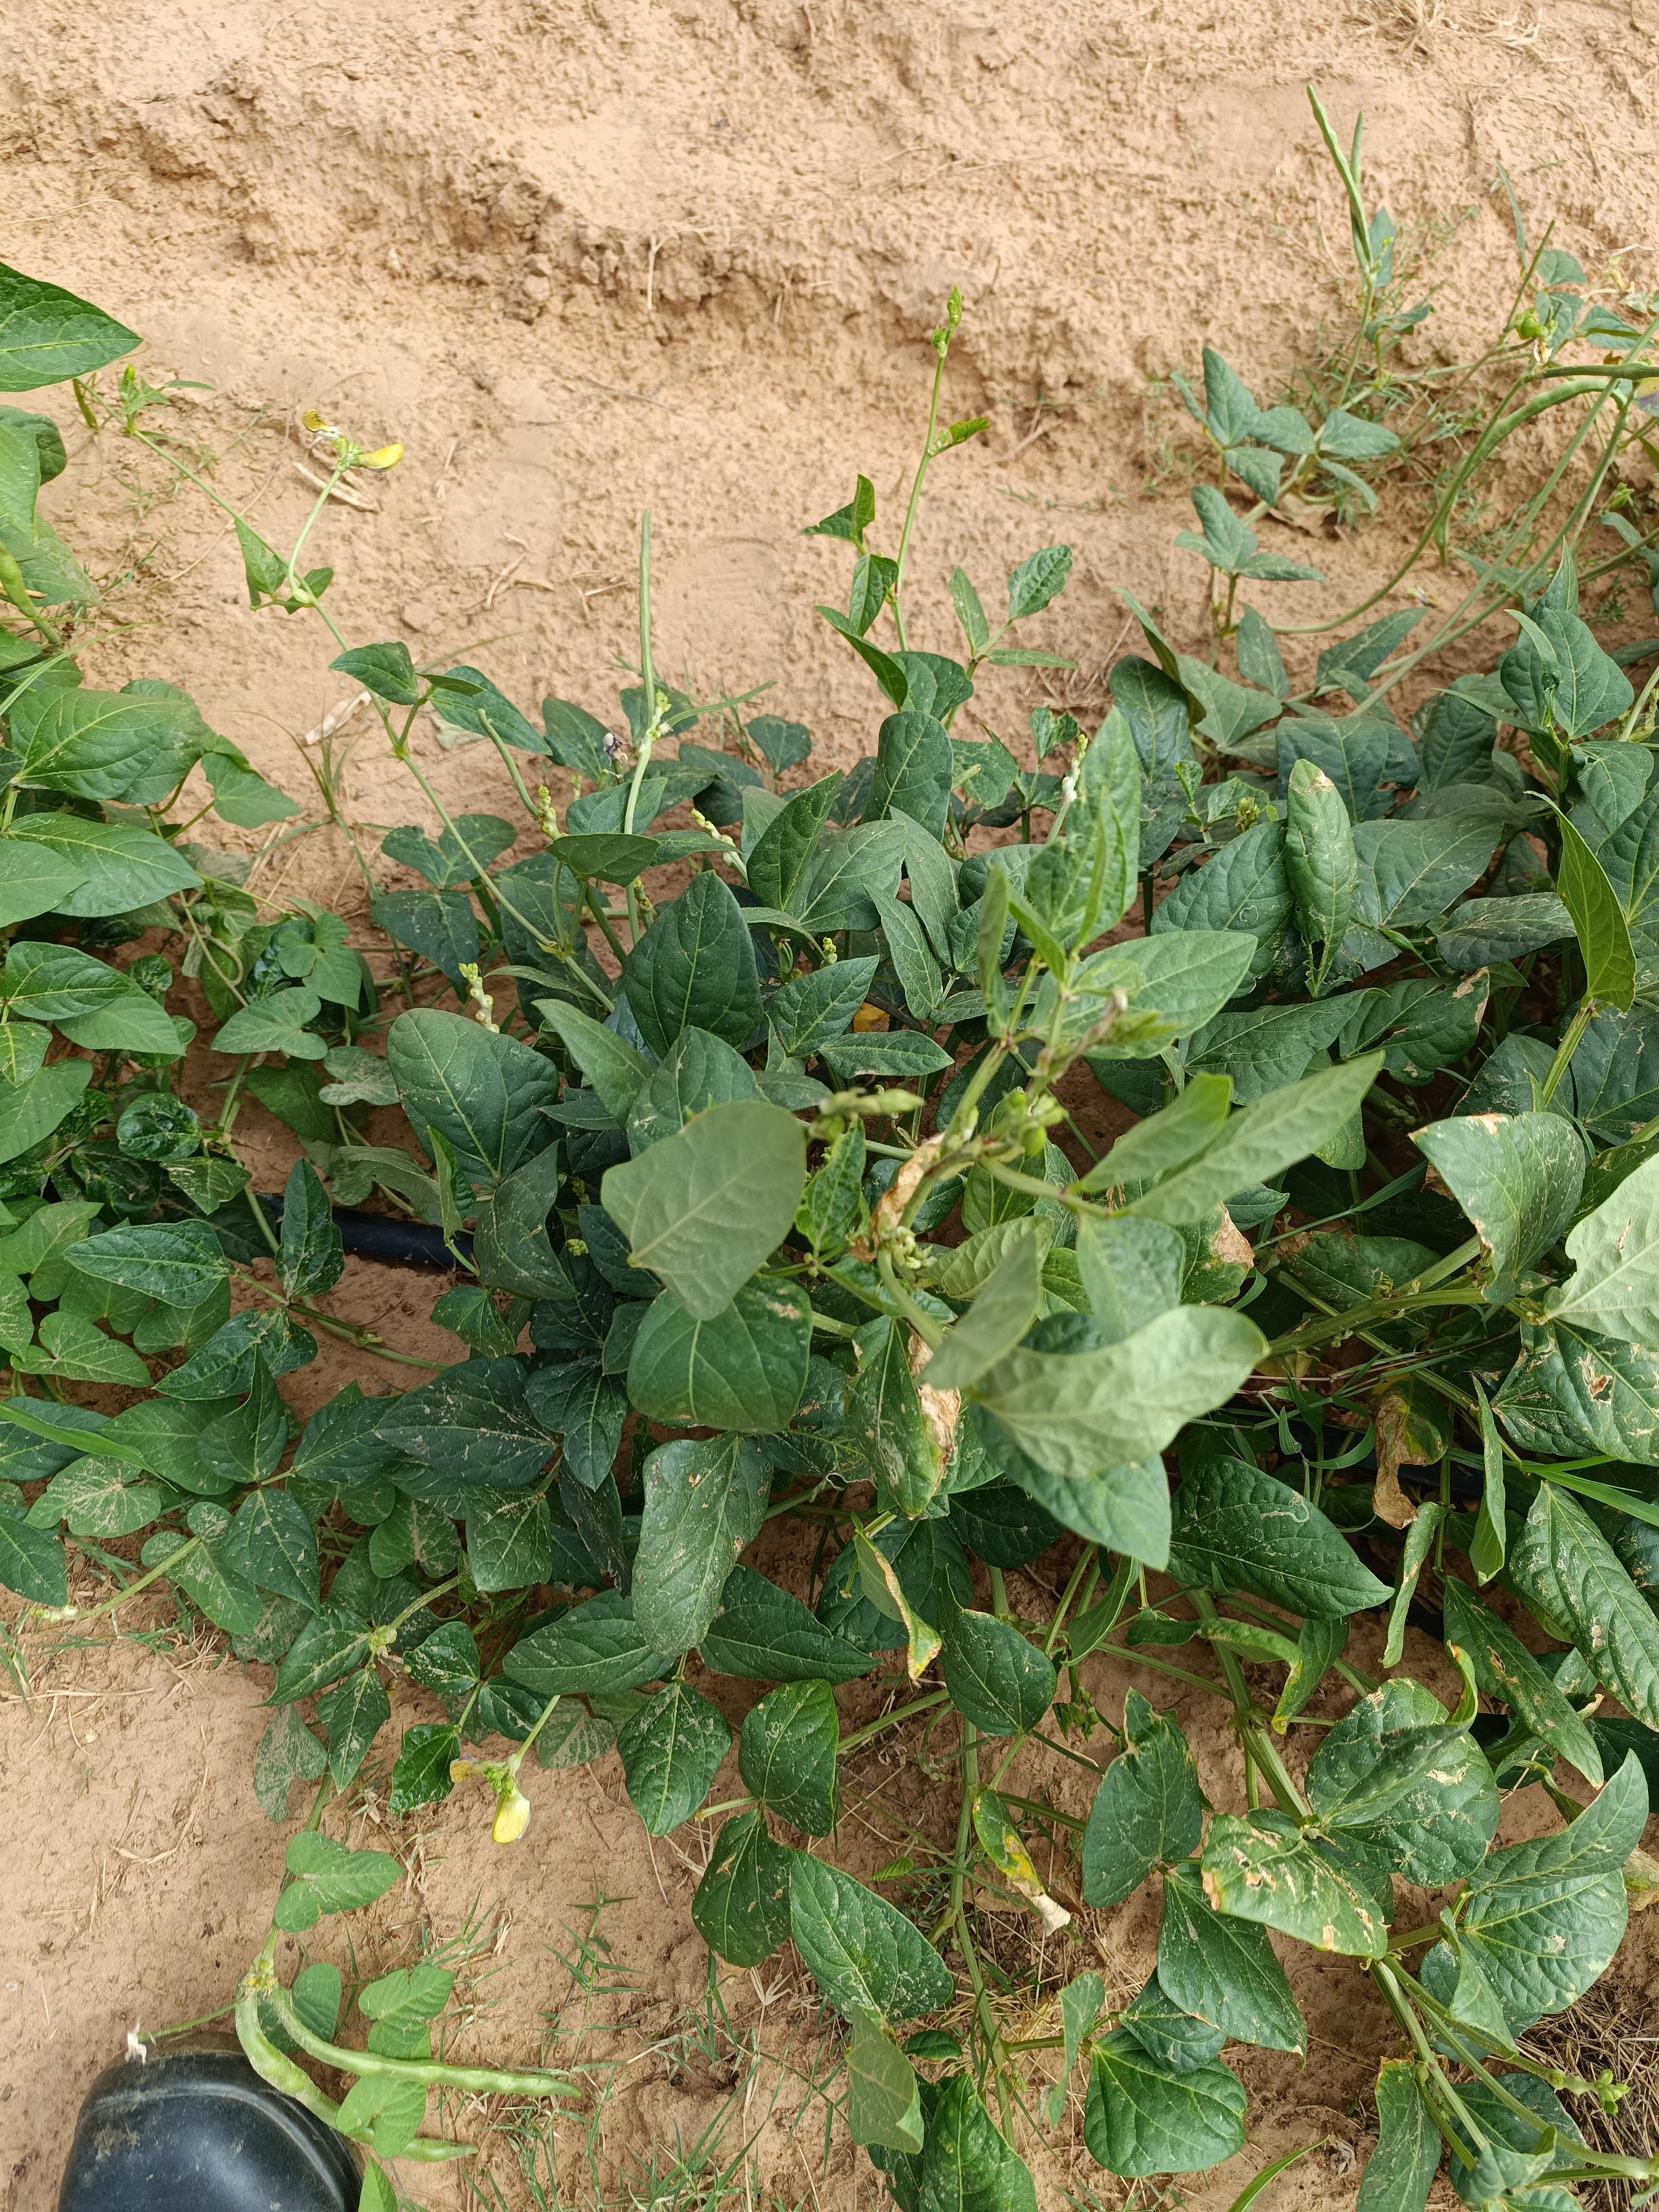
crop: cowpea
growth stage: flowering
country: Nigeria
